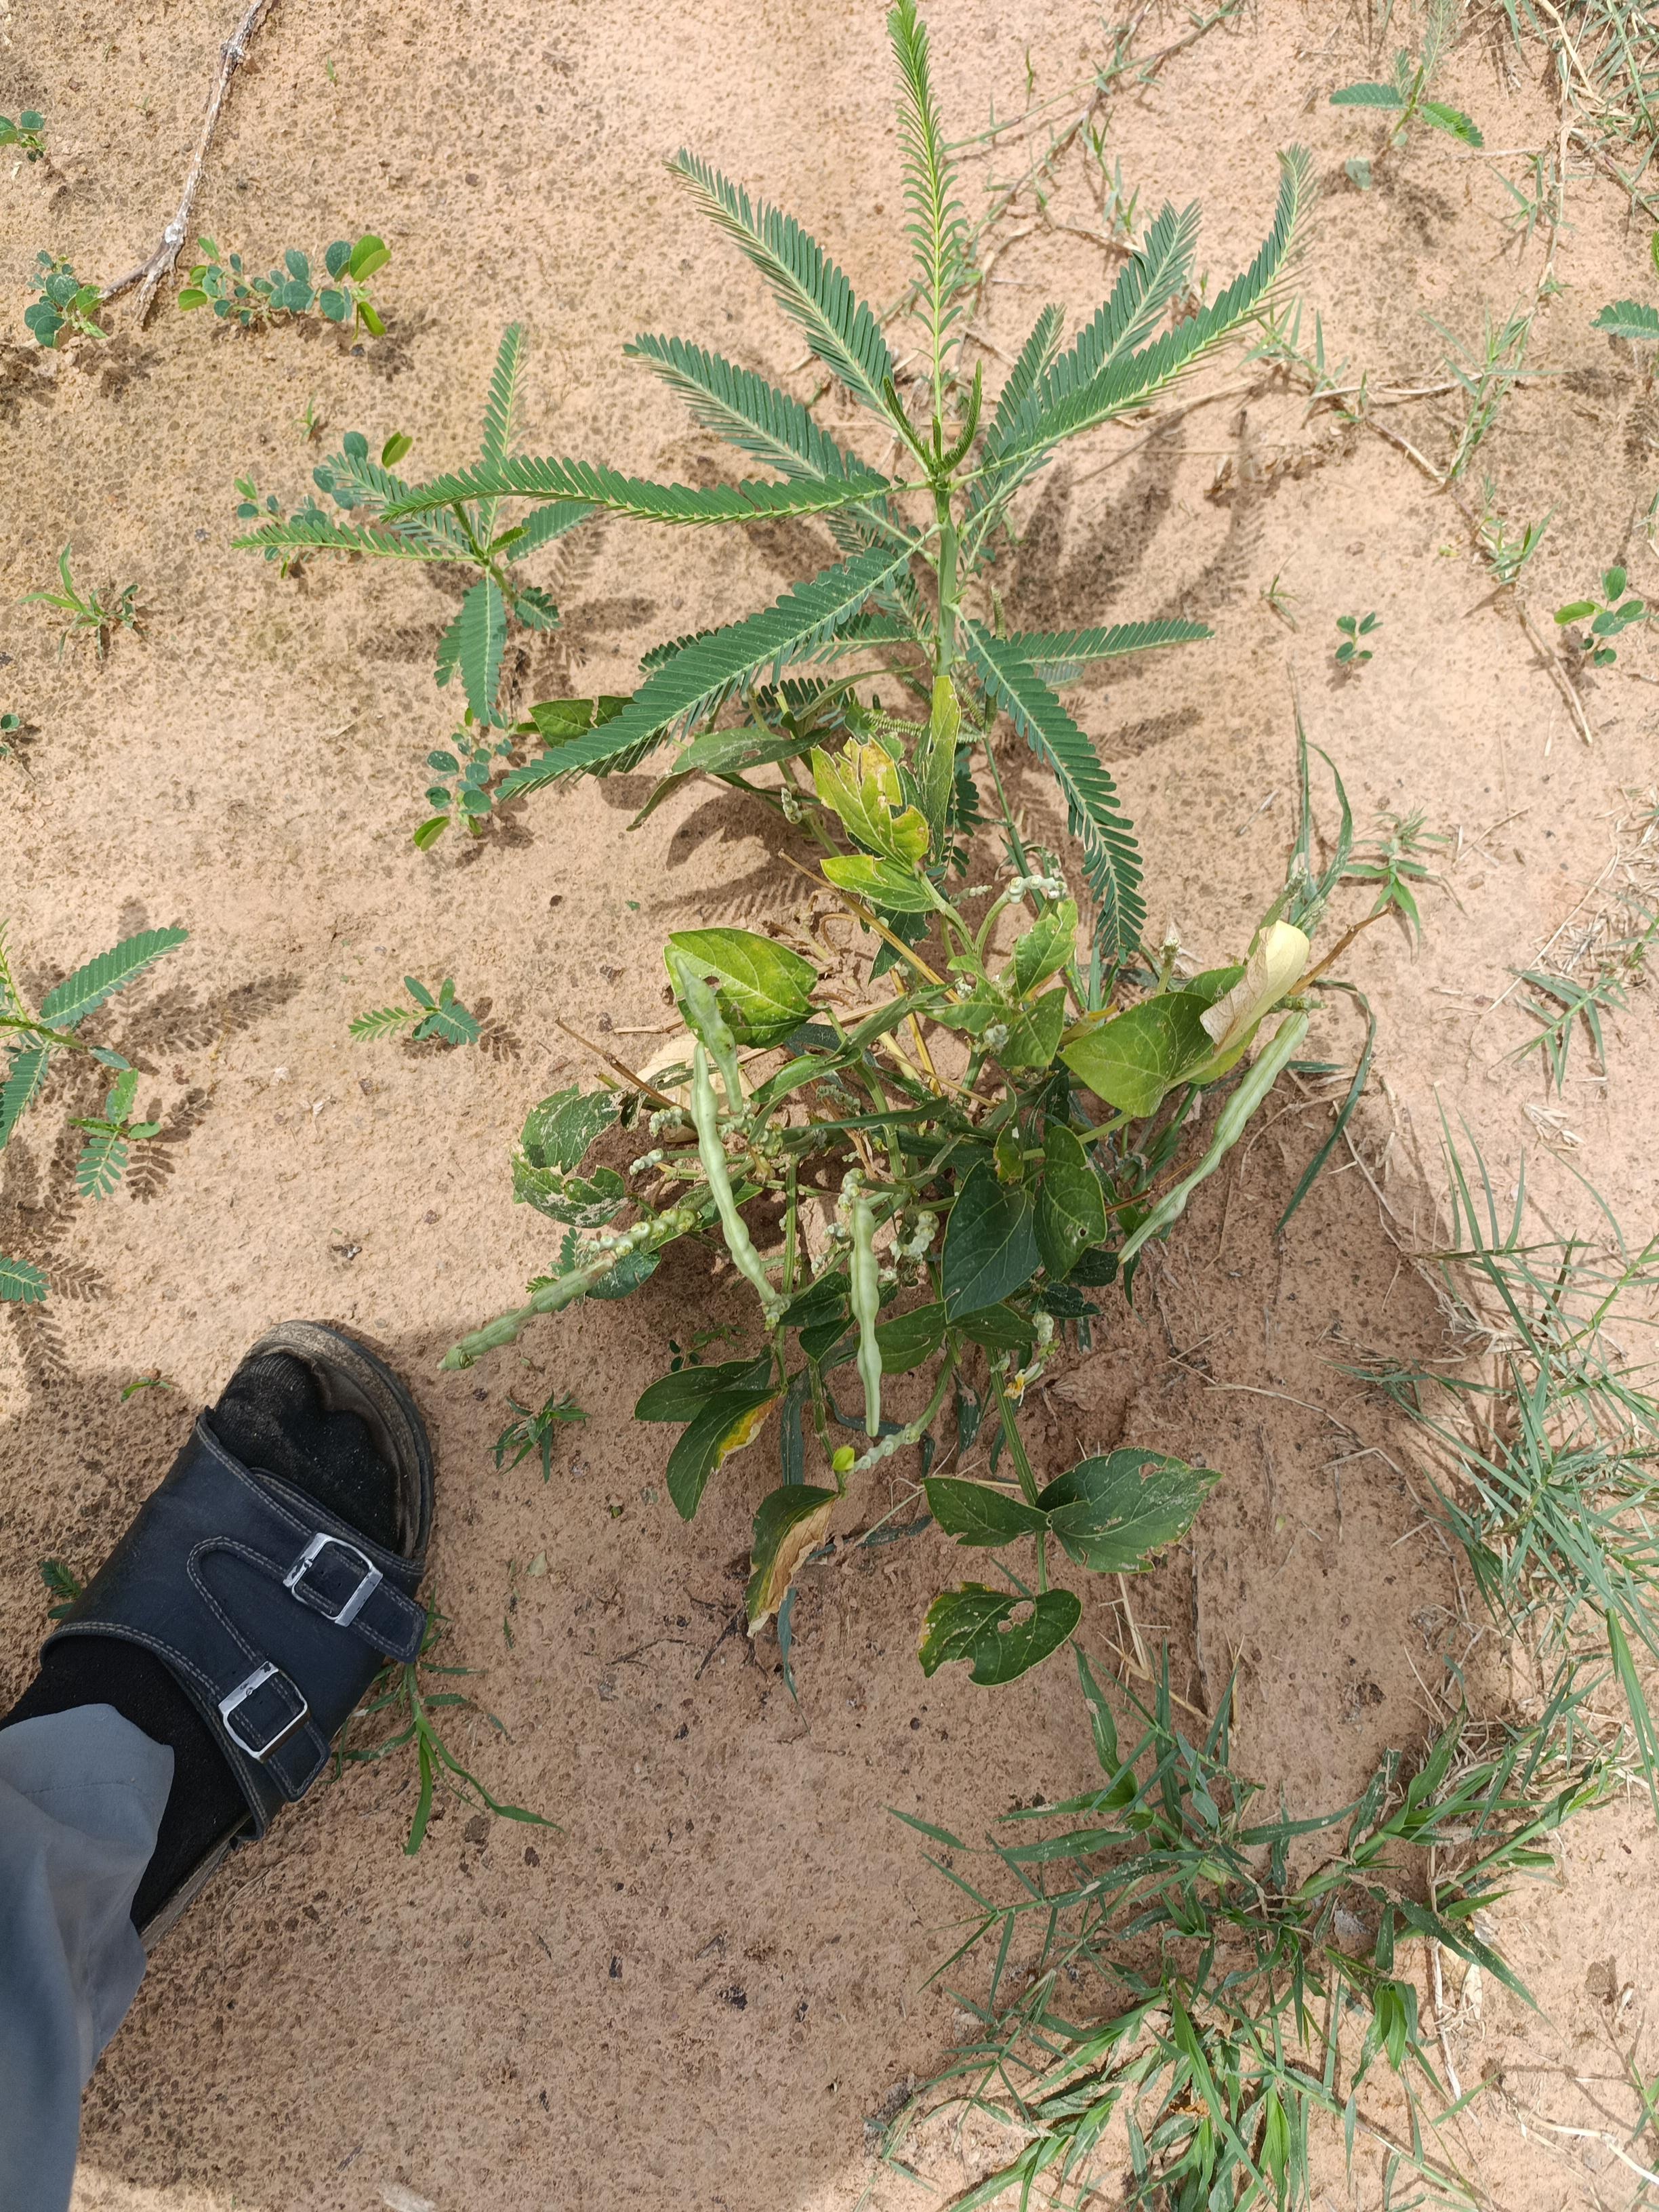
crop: cowpea
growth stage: filling grain
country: Nigeria
